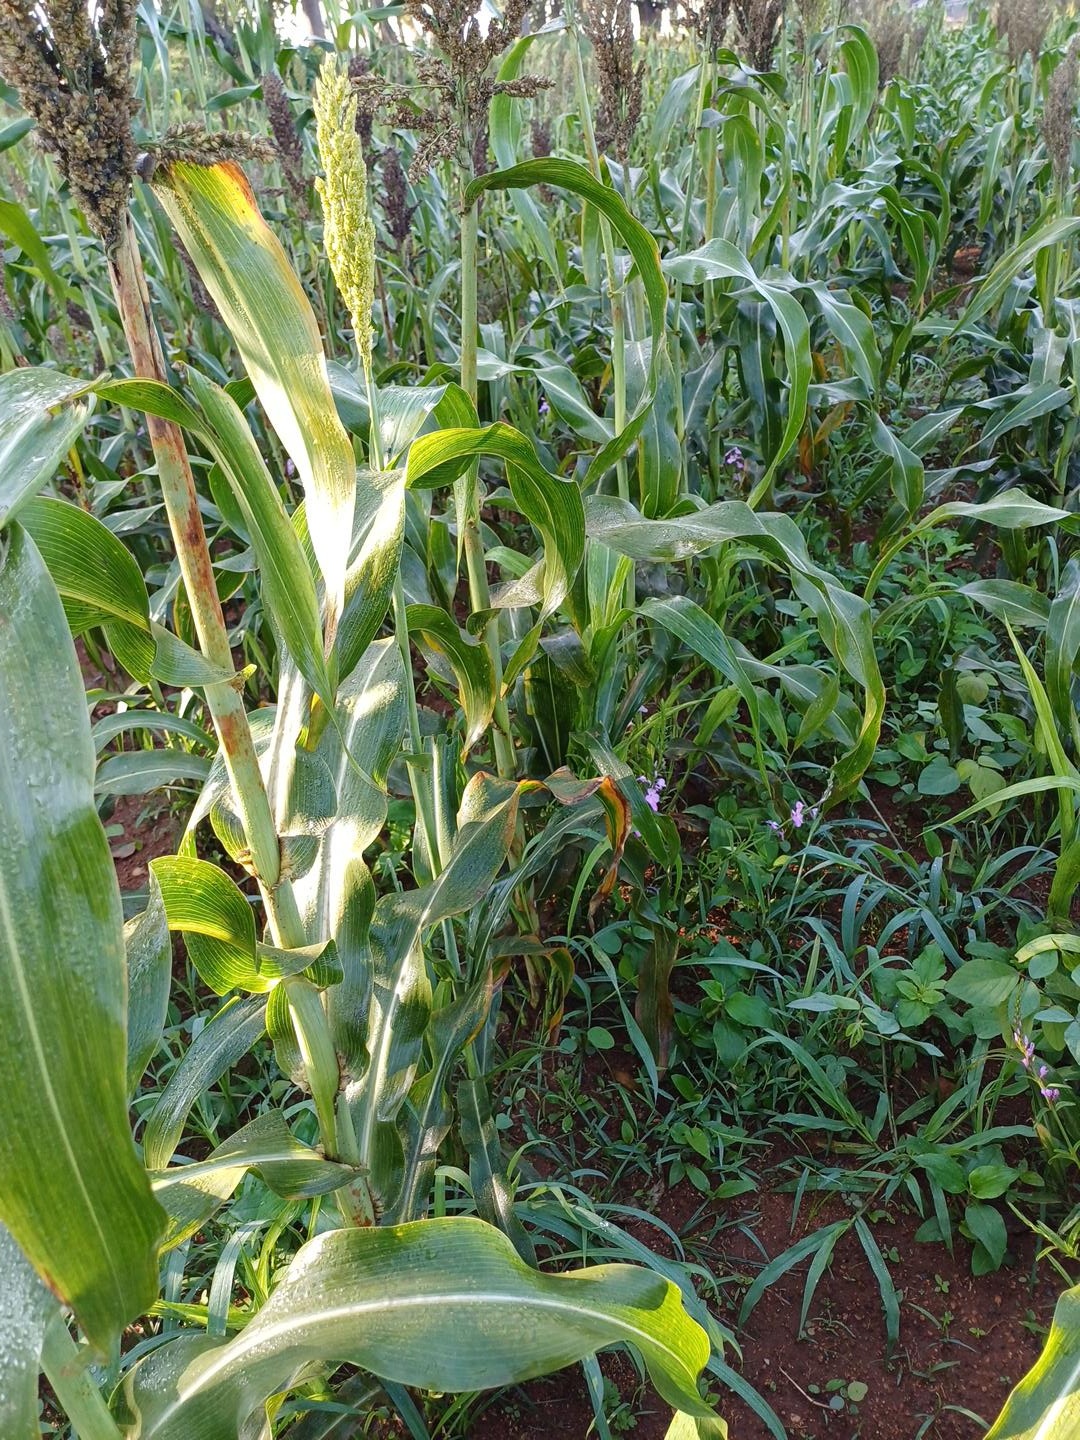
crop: sorghum
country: Kenya
